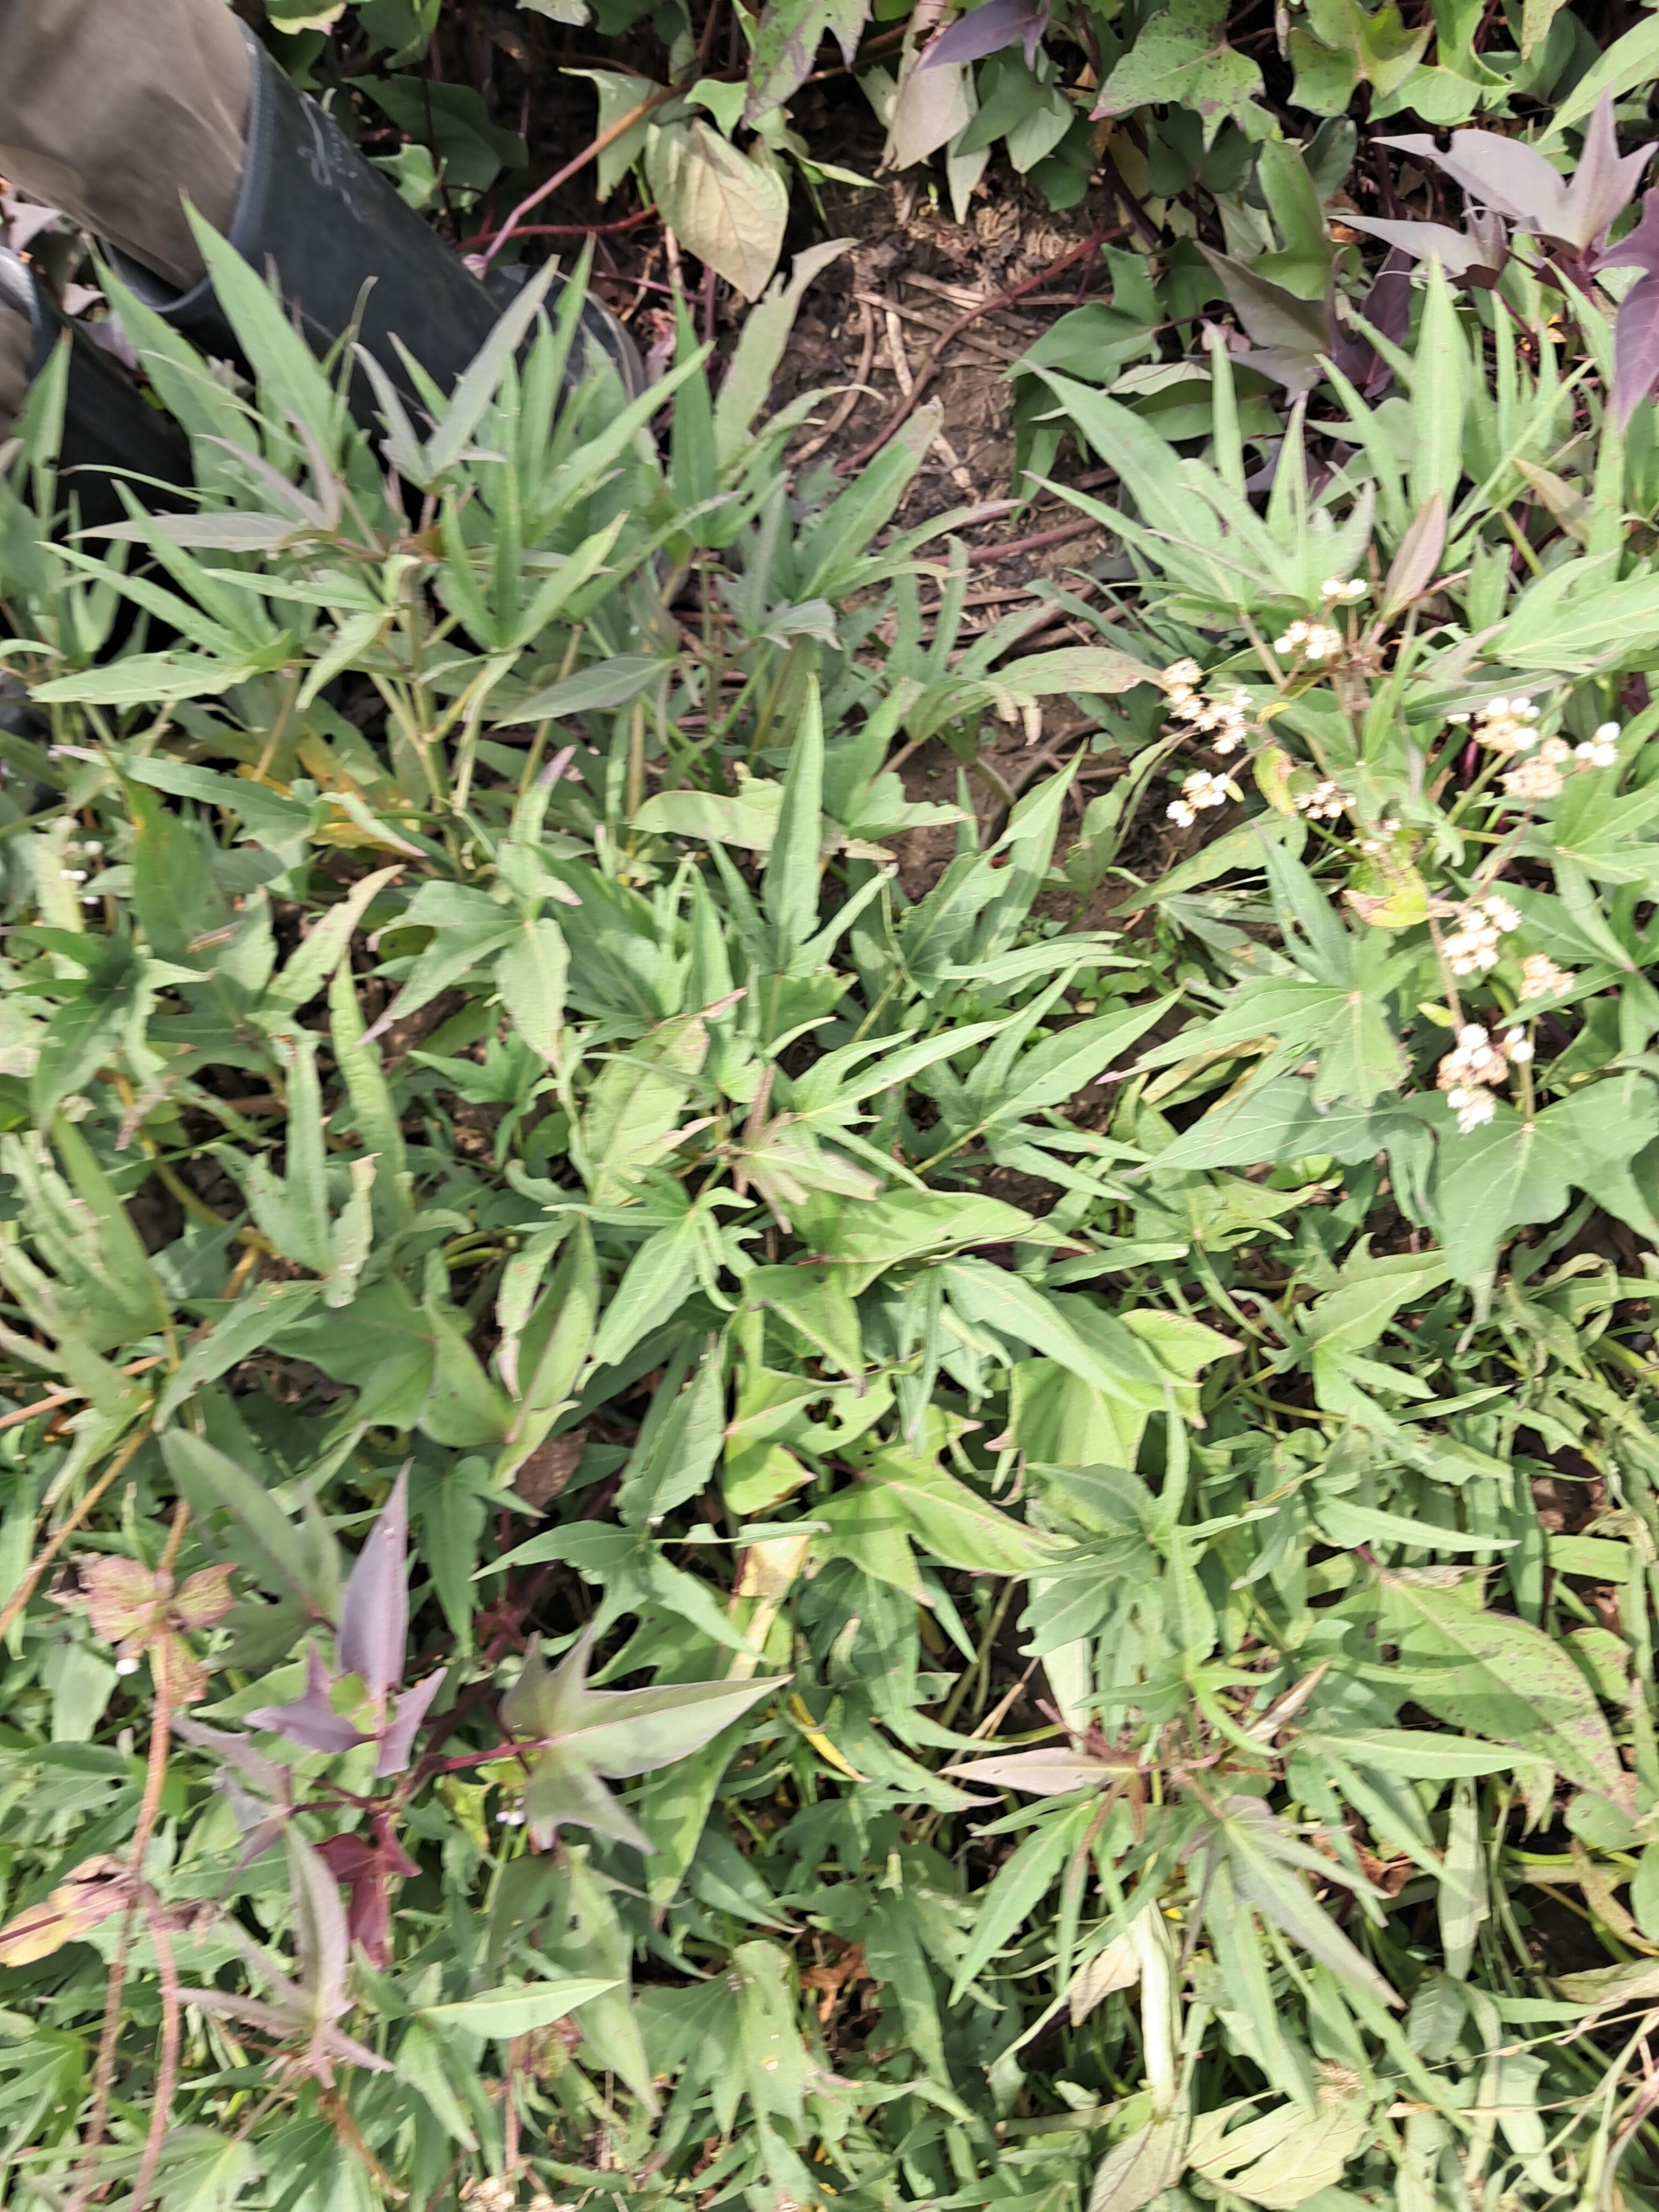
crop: sweet potato
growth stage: flowering
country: Tanzania
